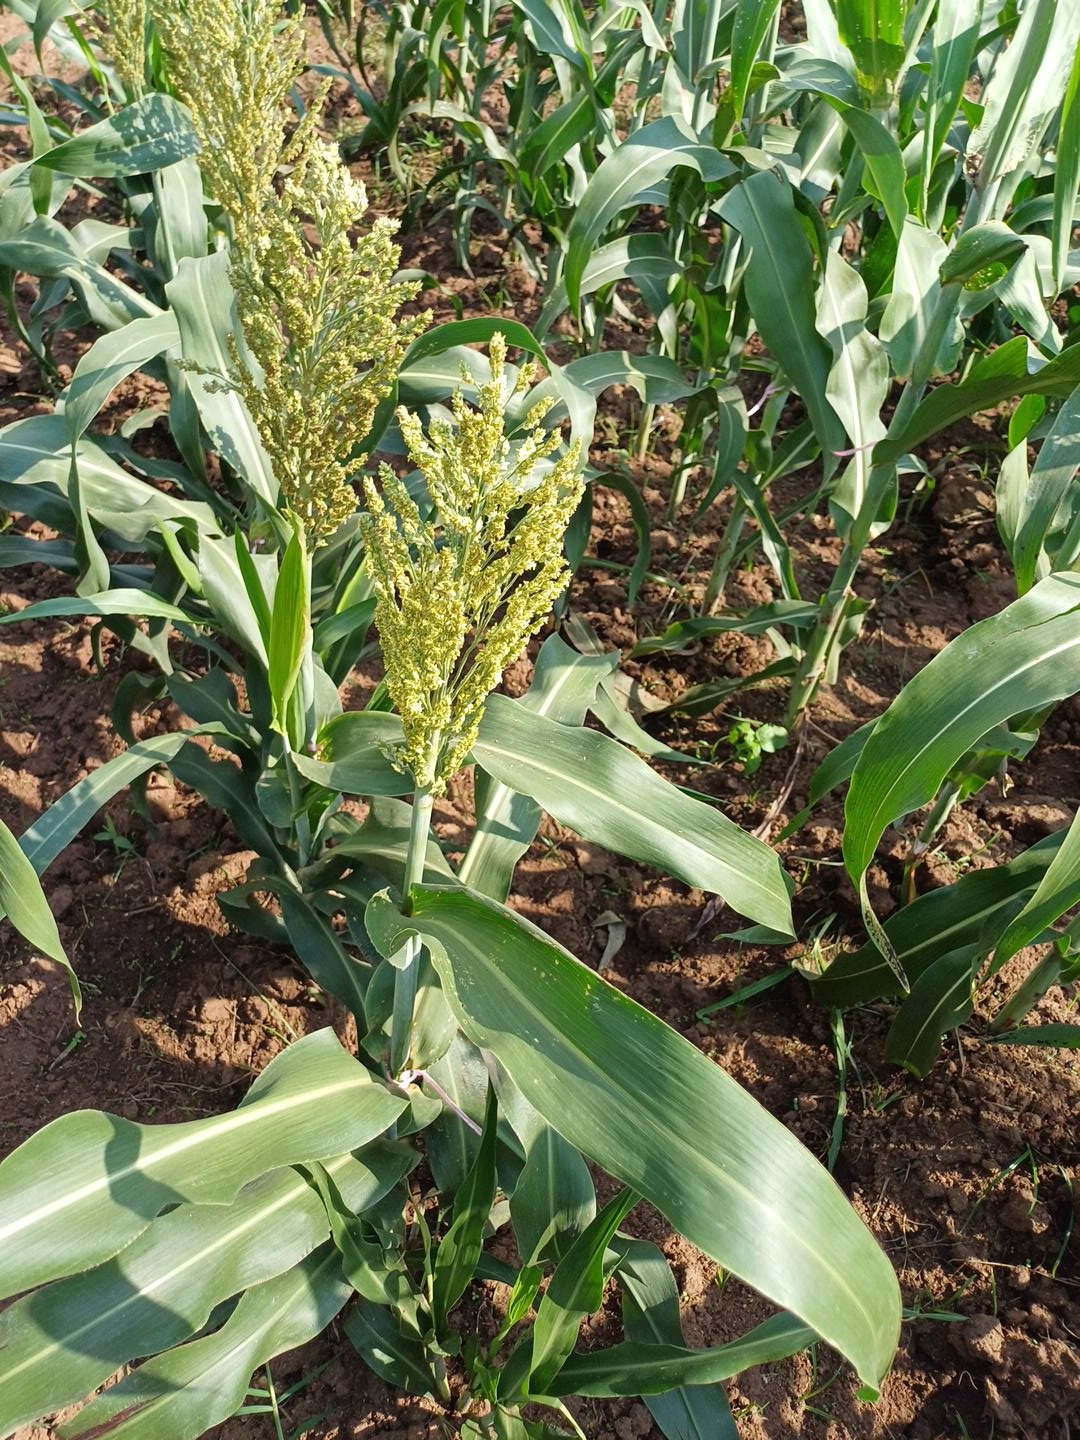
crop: sorghum
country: Kenya
